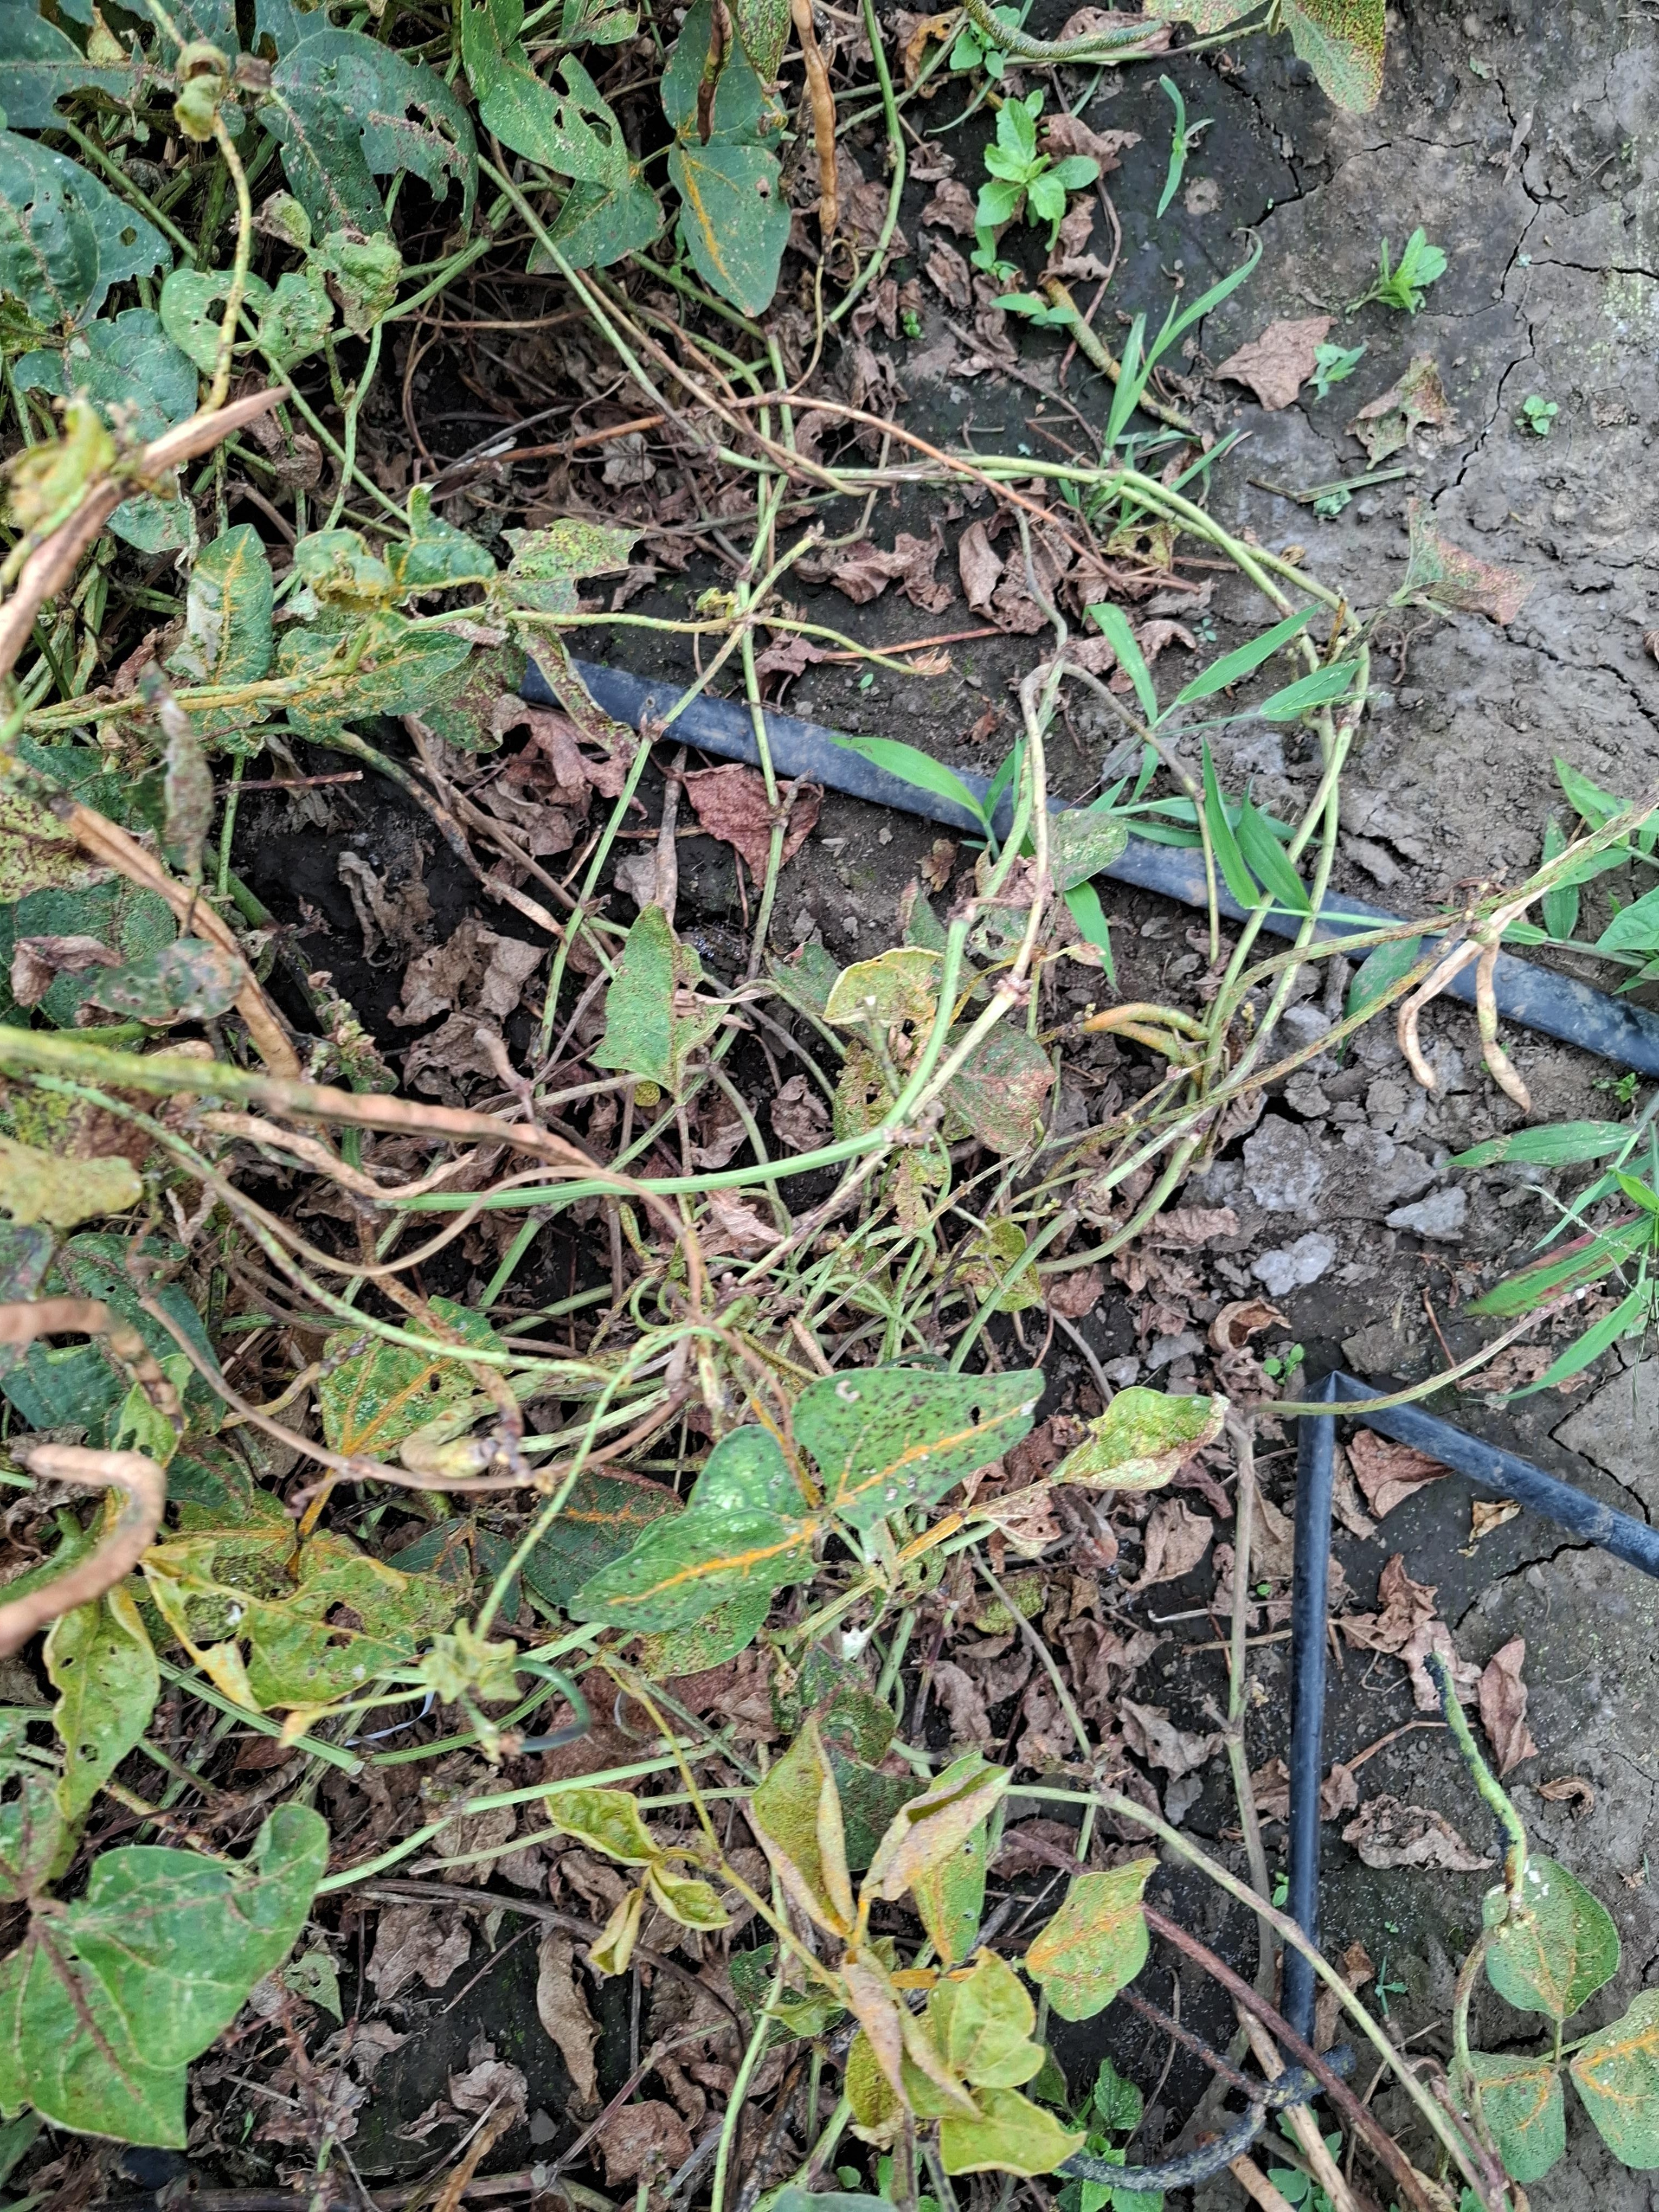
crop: cowpea
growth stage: development pod
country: Tanzania
